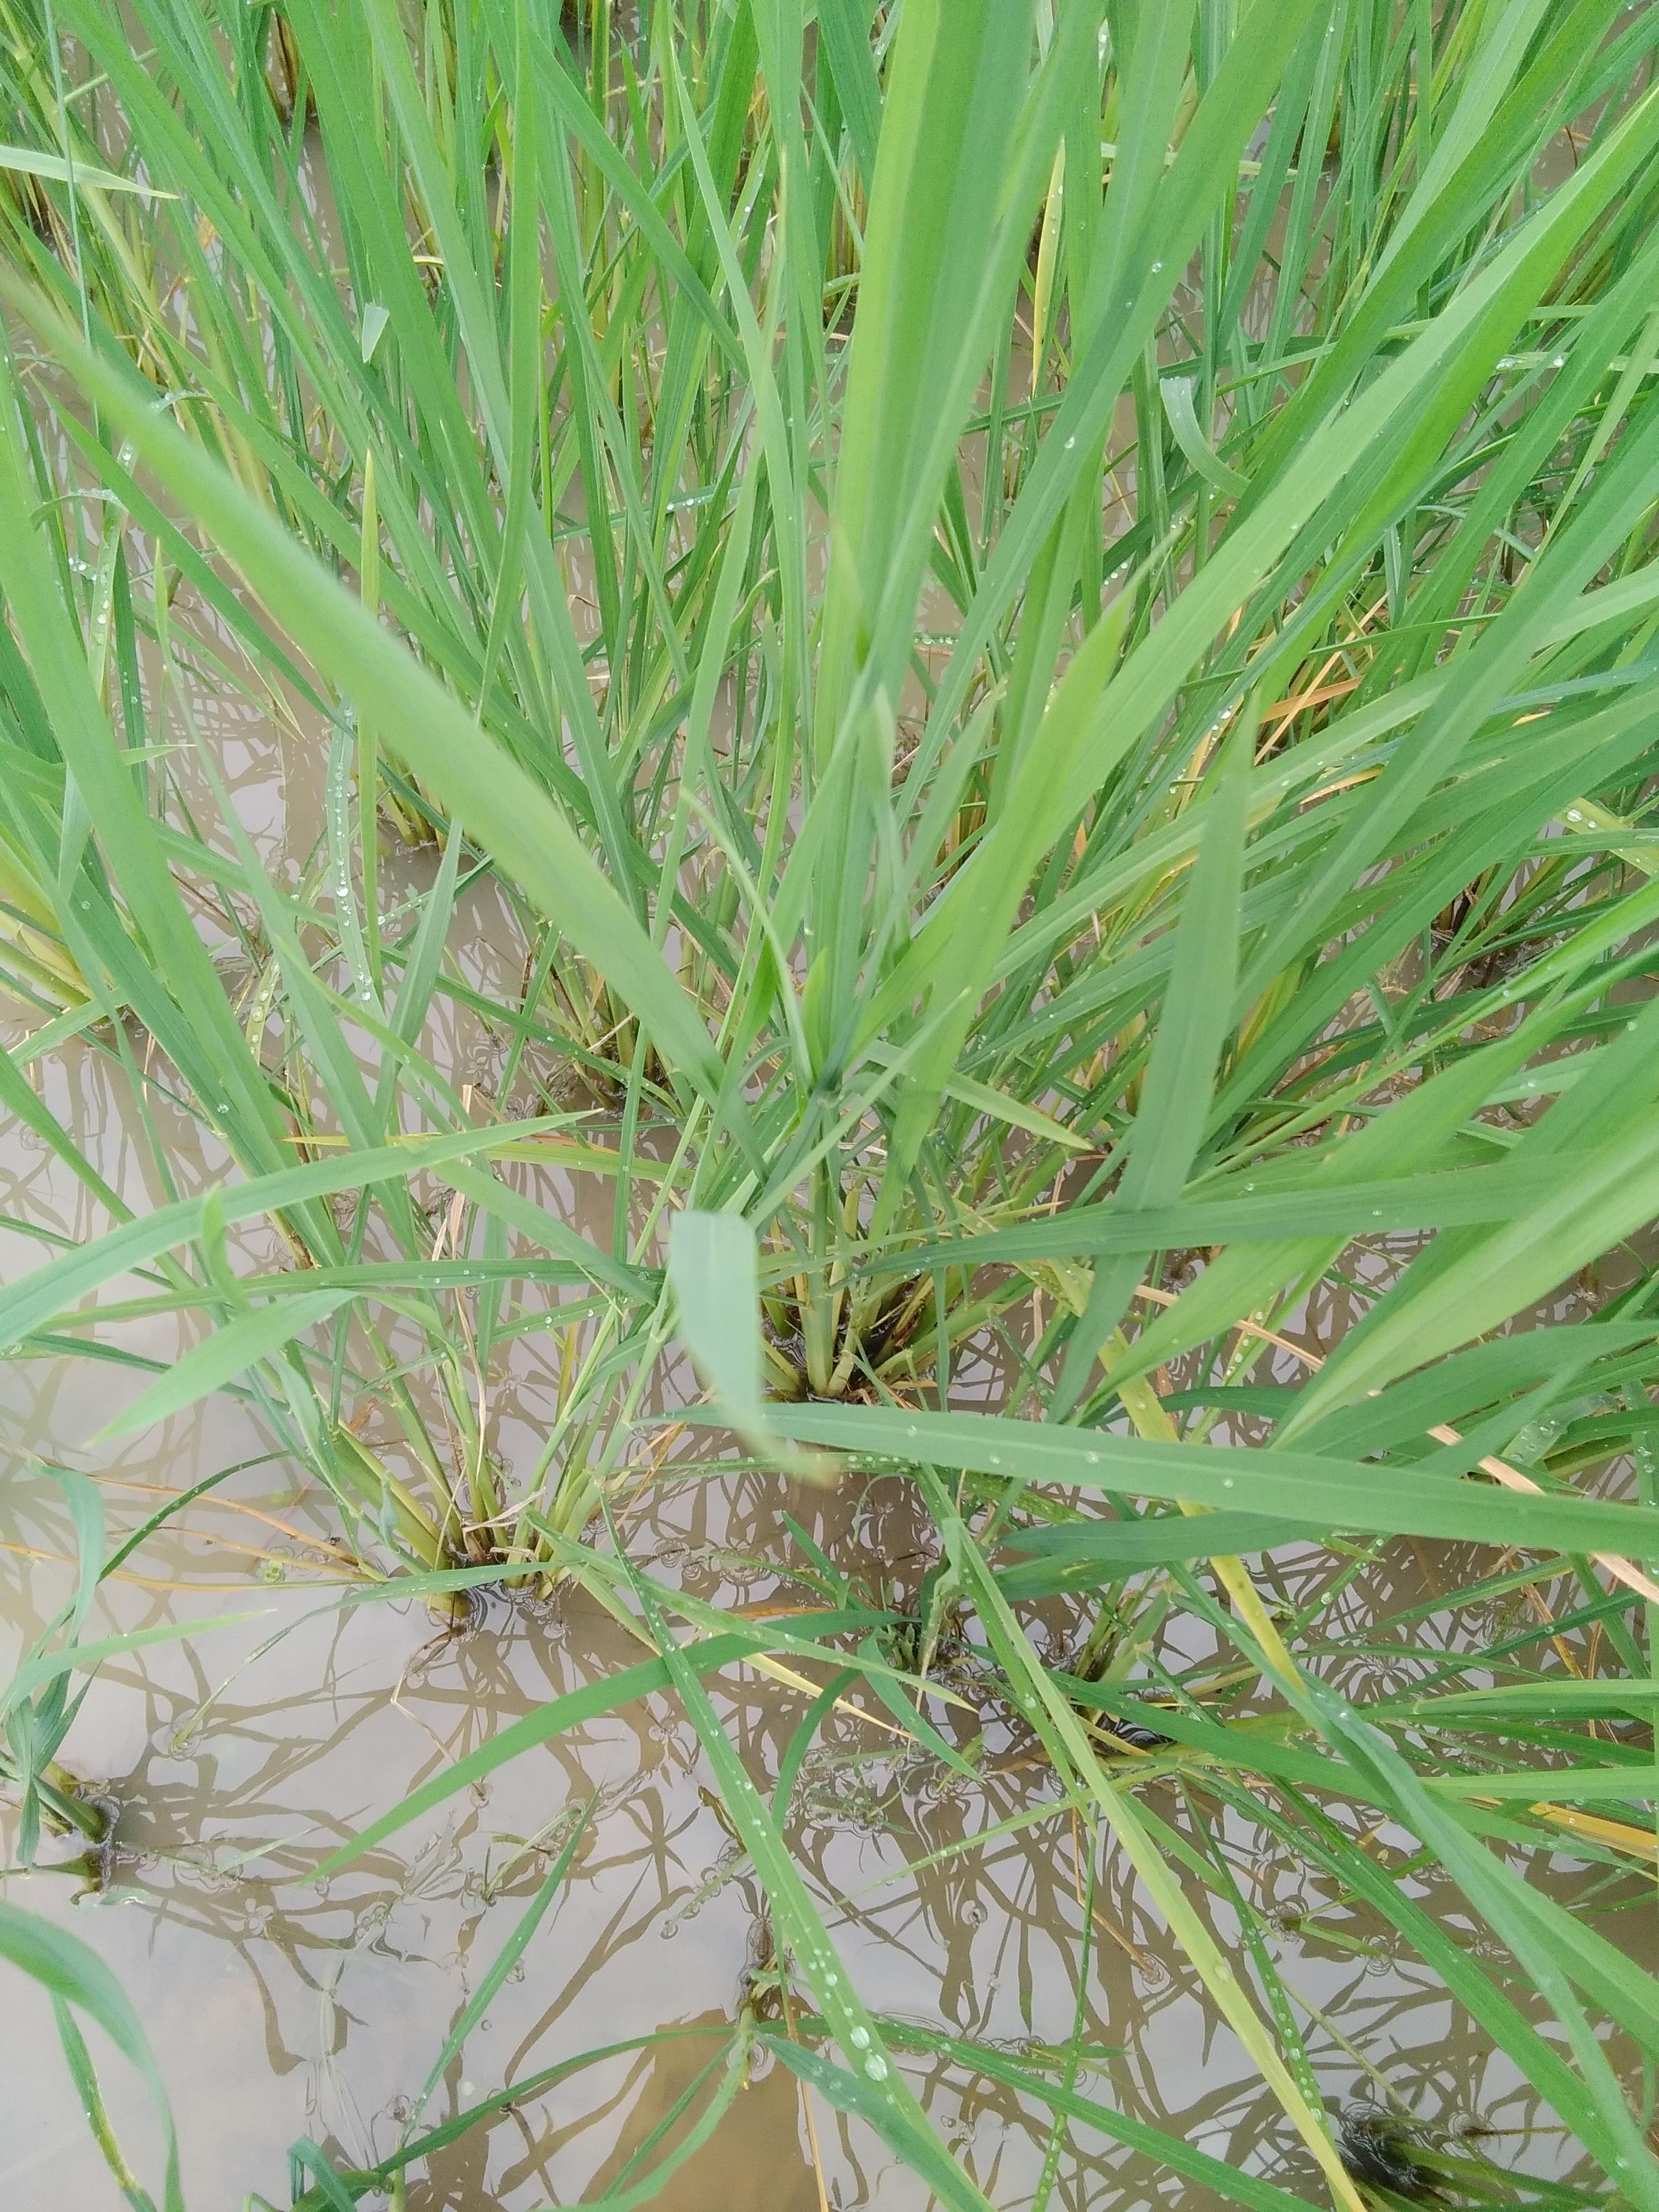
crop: rice
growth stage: establishment seedling
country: Nigeria
